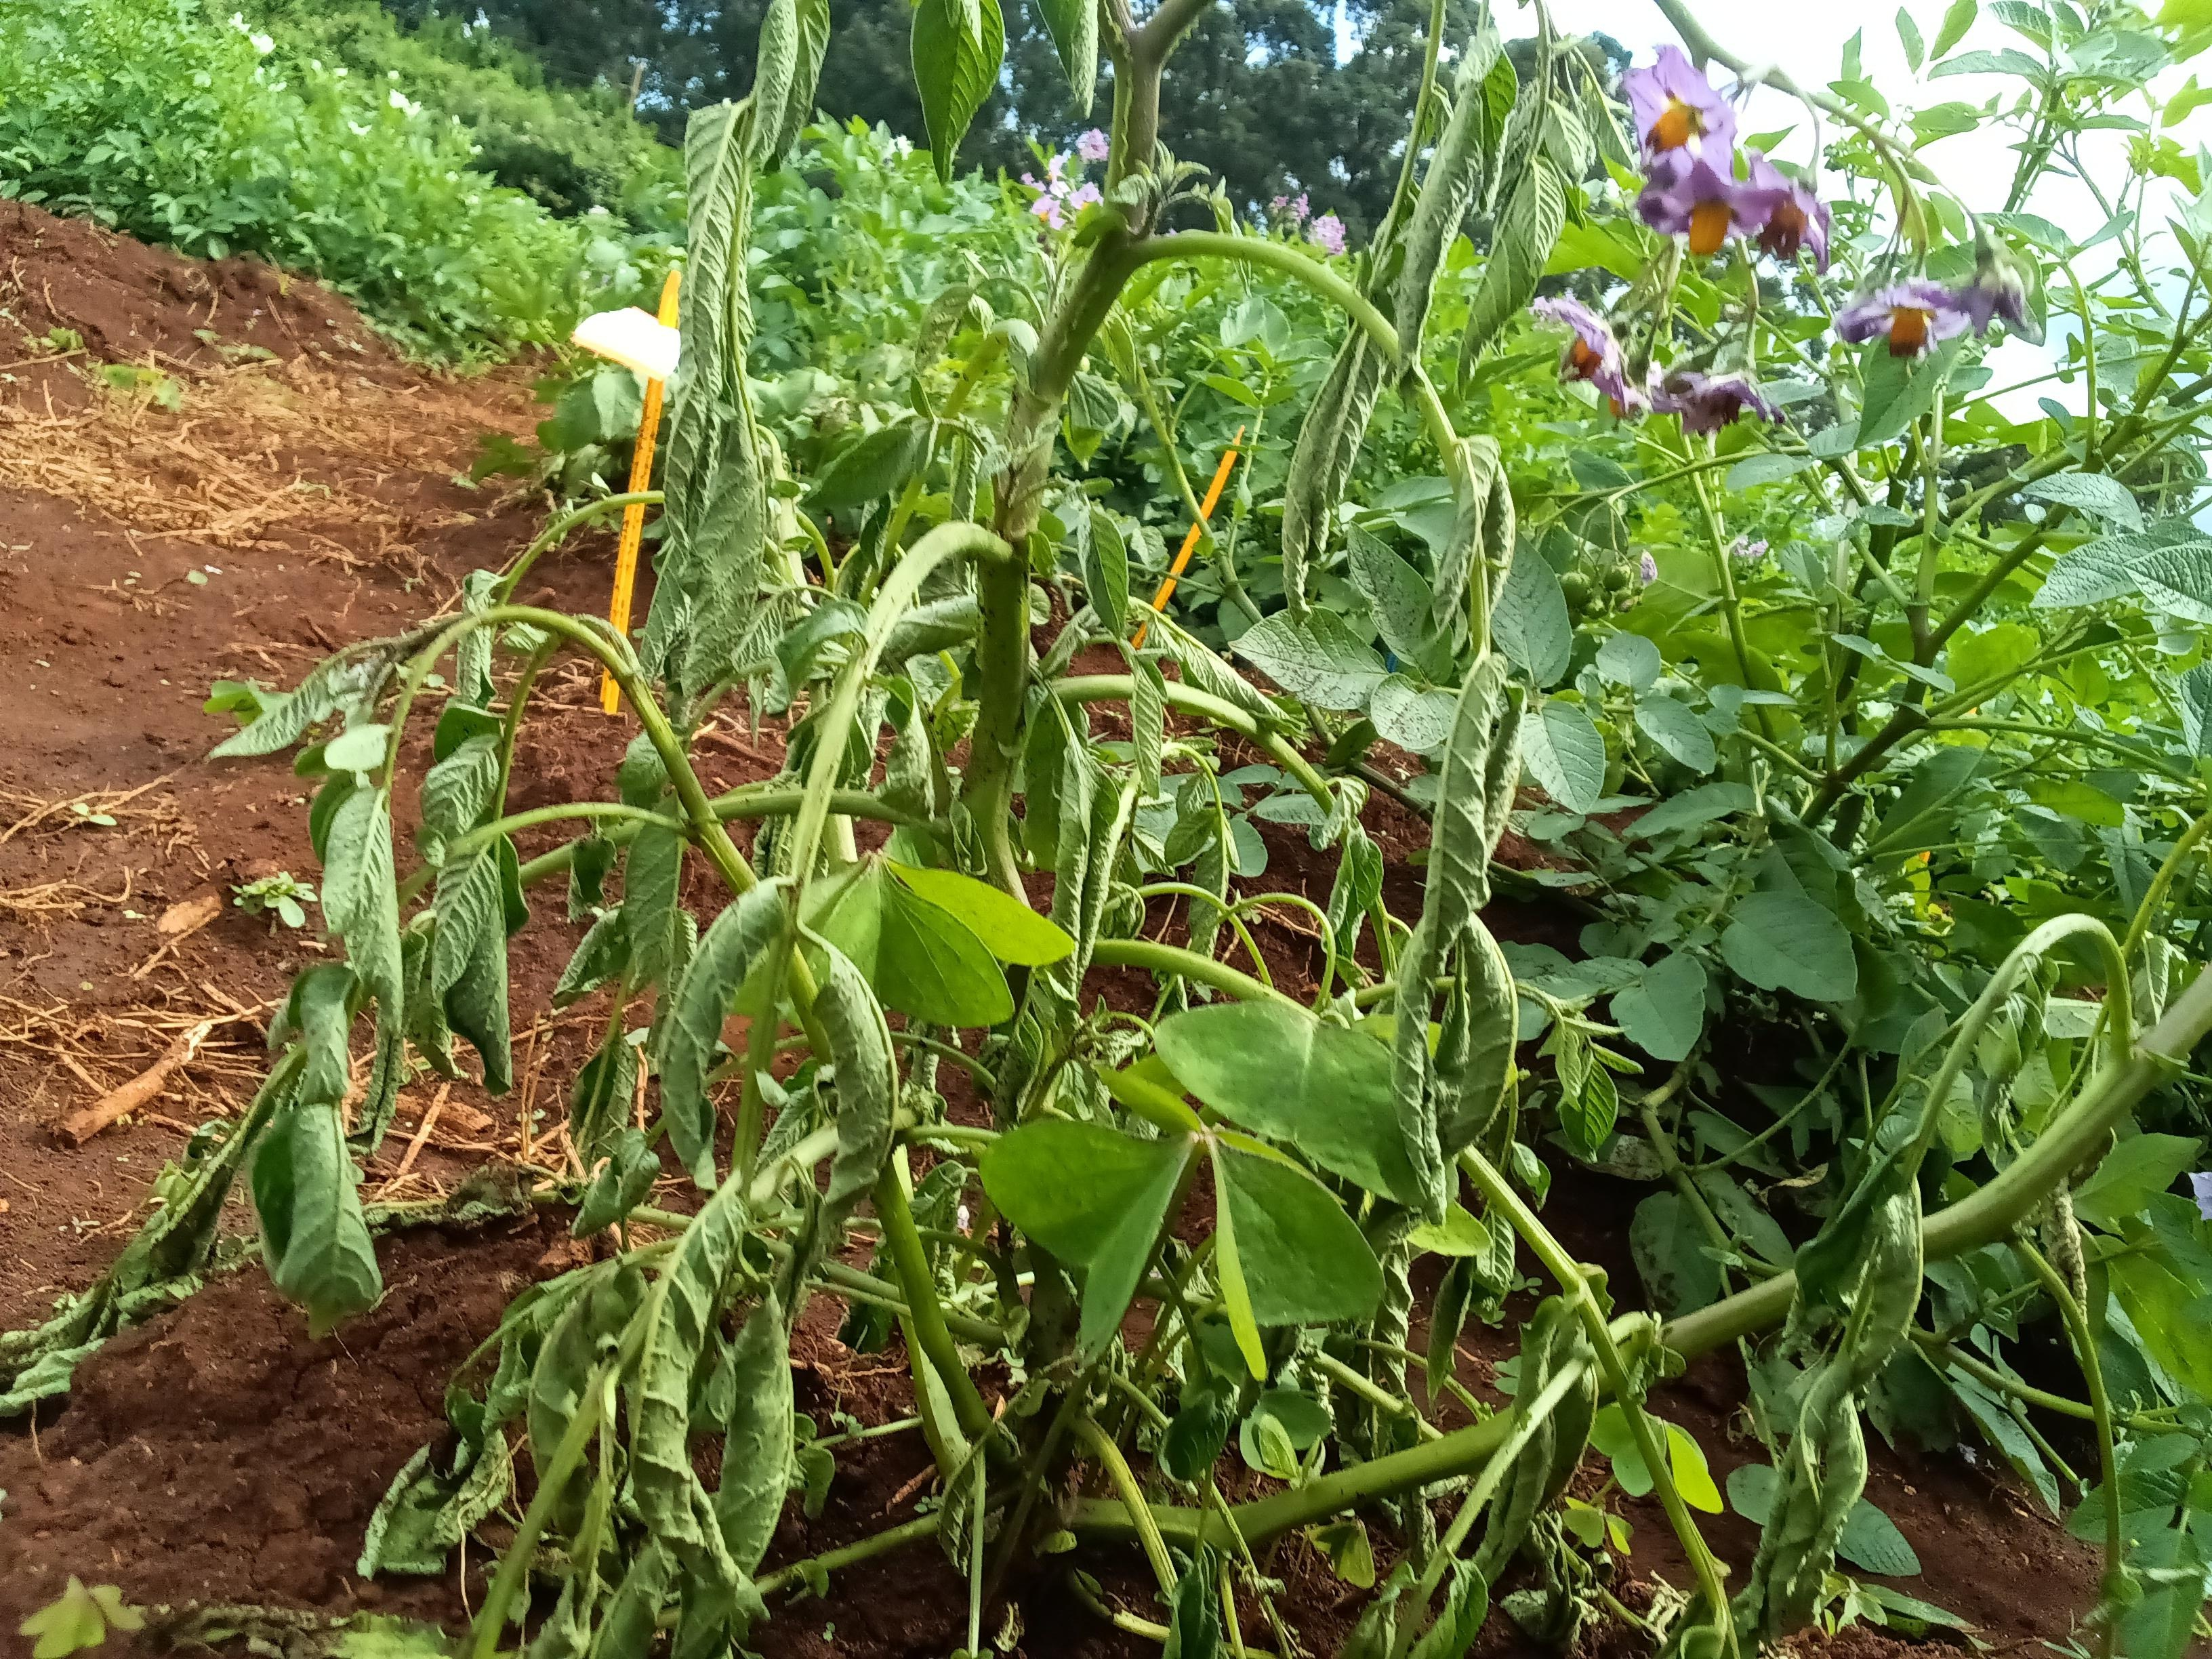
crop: potato
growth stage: flowering
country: Kenya
